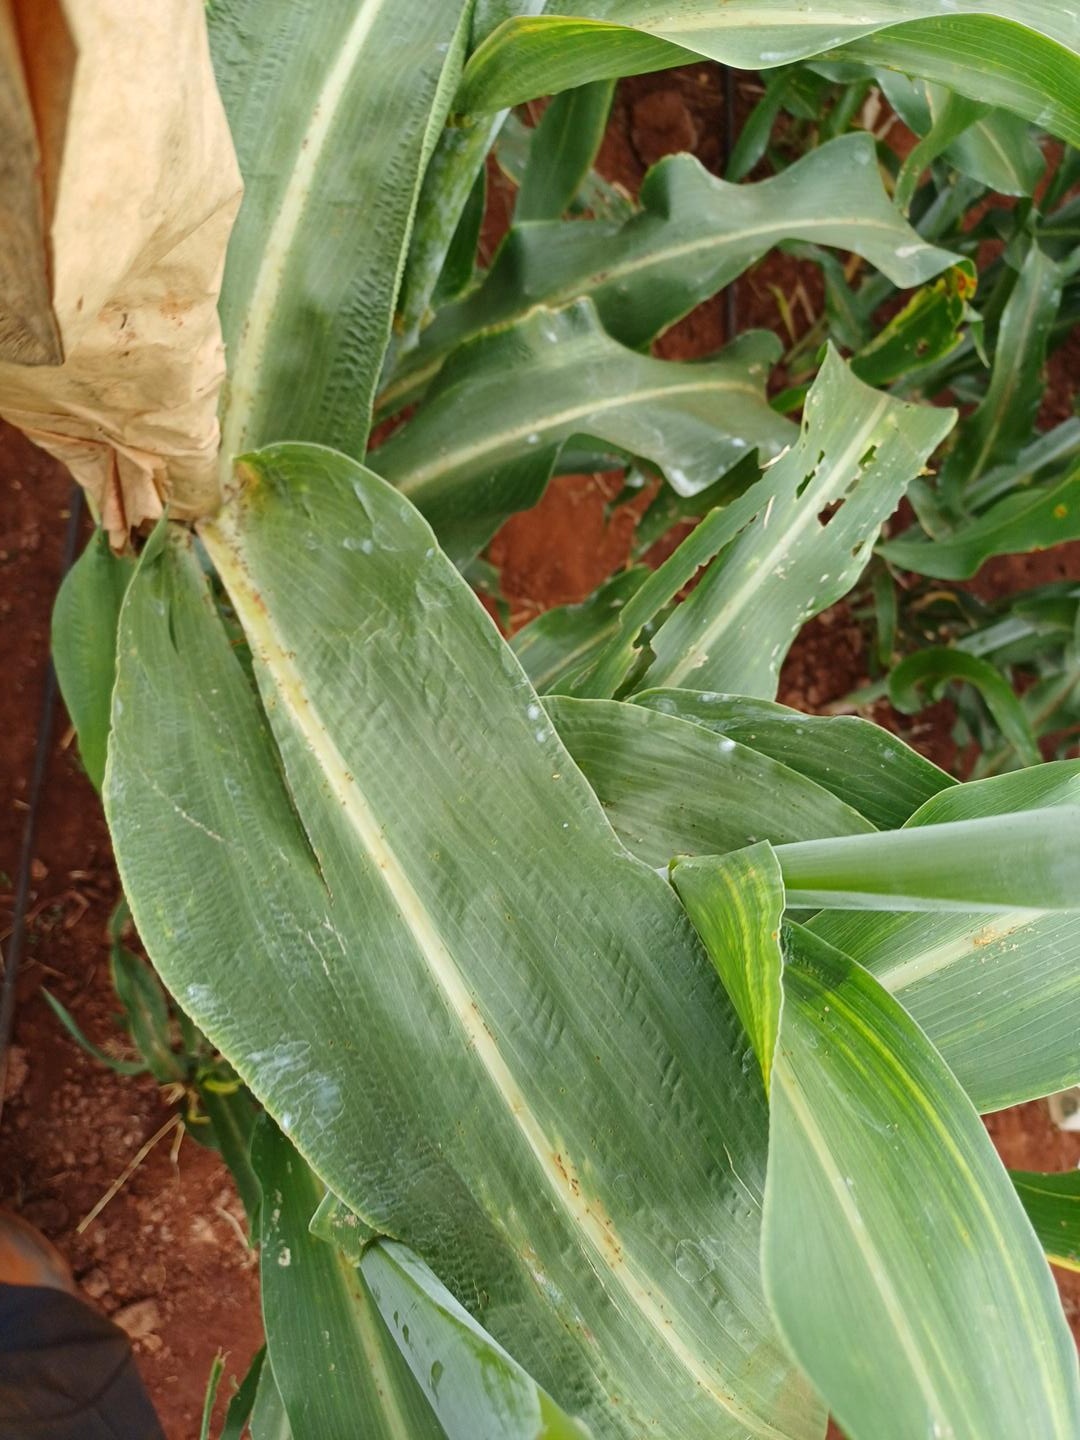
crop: sorghum
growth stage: heading tuber
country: Kenya
